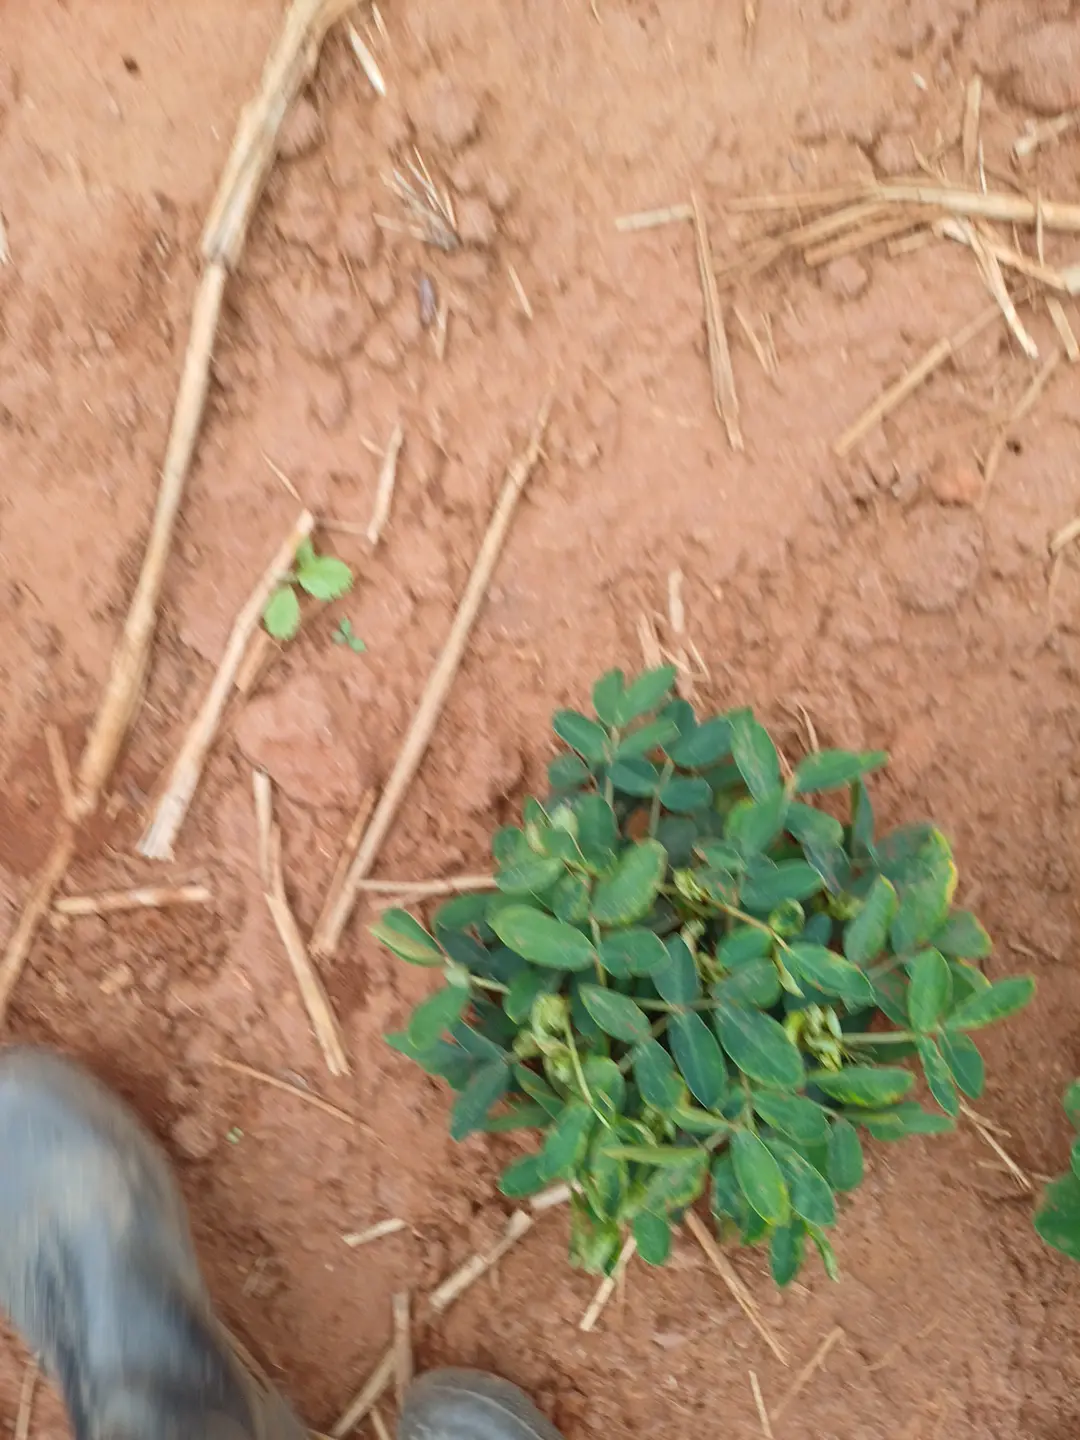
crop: groundnut
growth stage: pegging
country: Kenya
